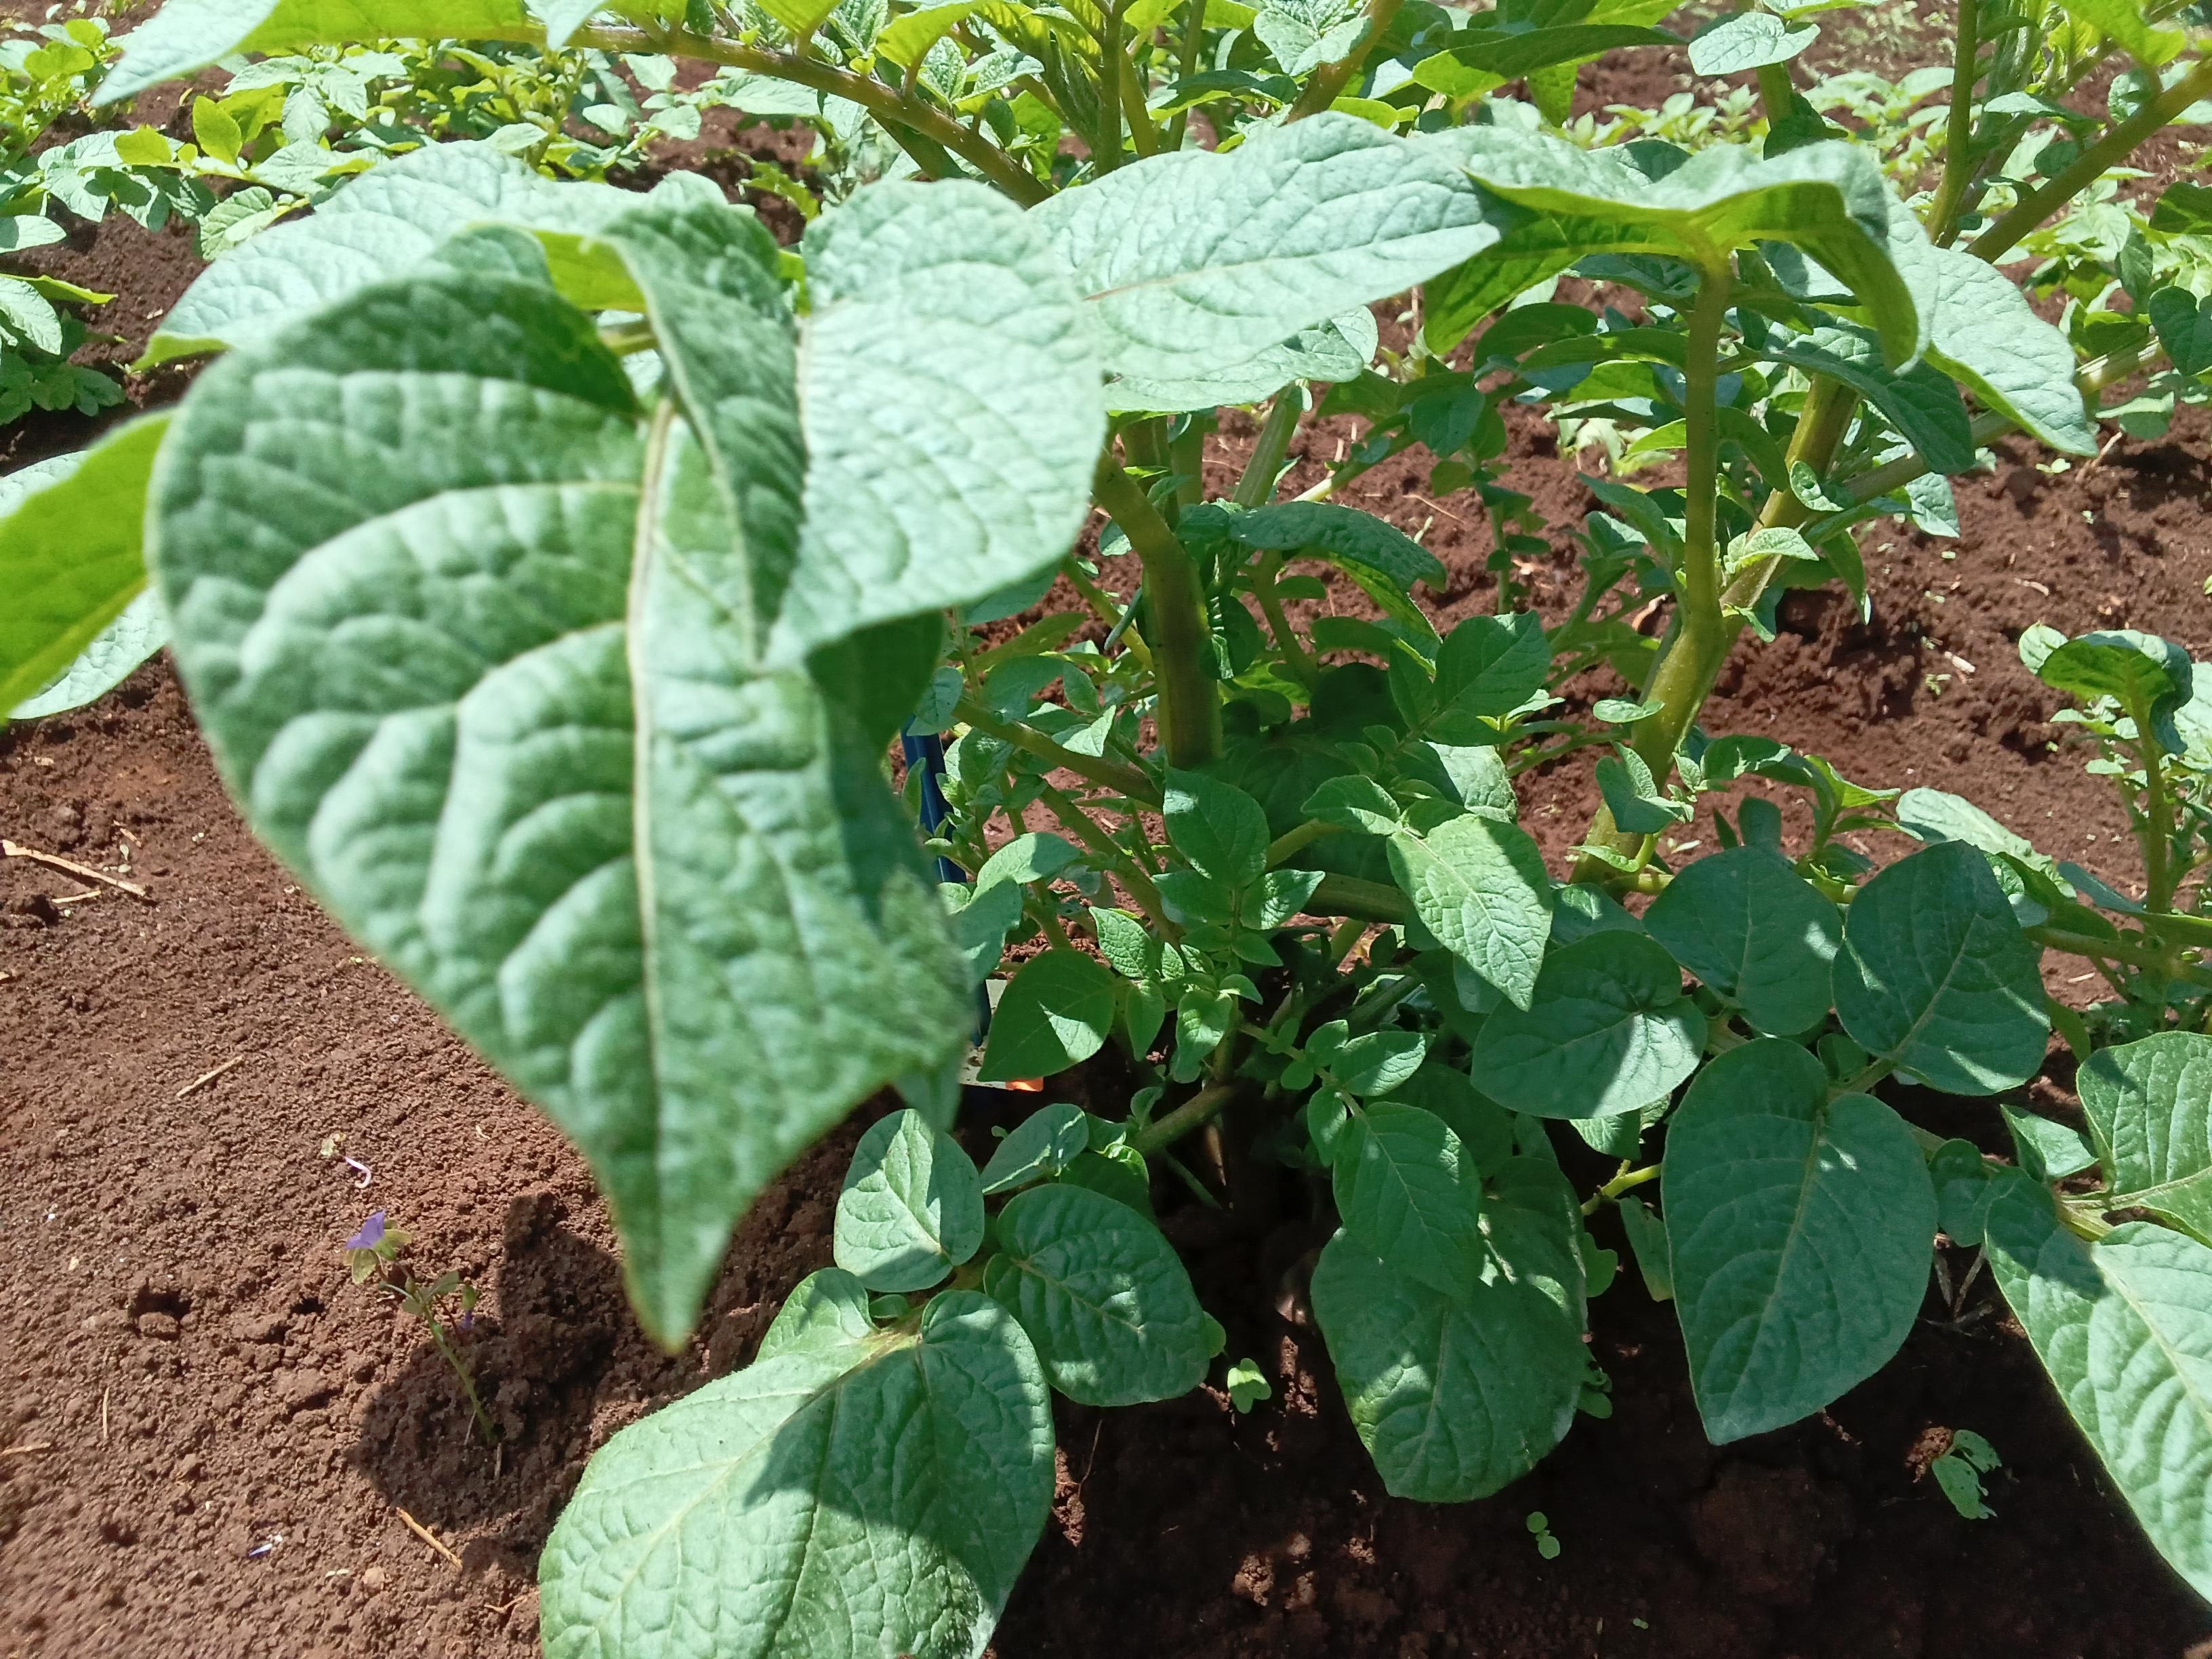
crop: potato
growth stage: vegetative
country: Kenya
